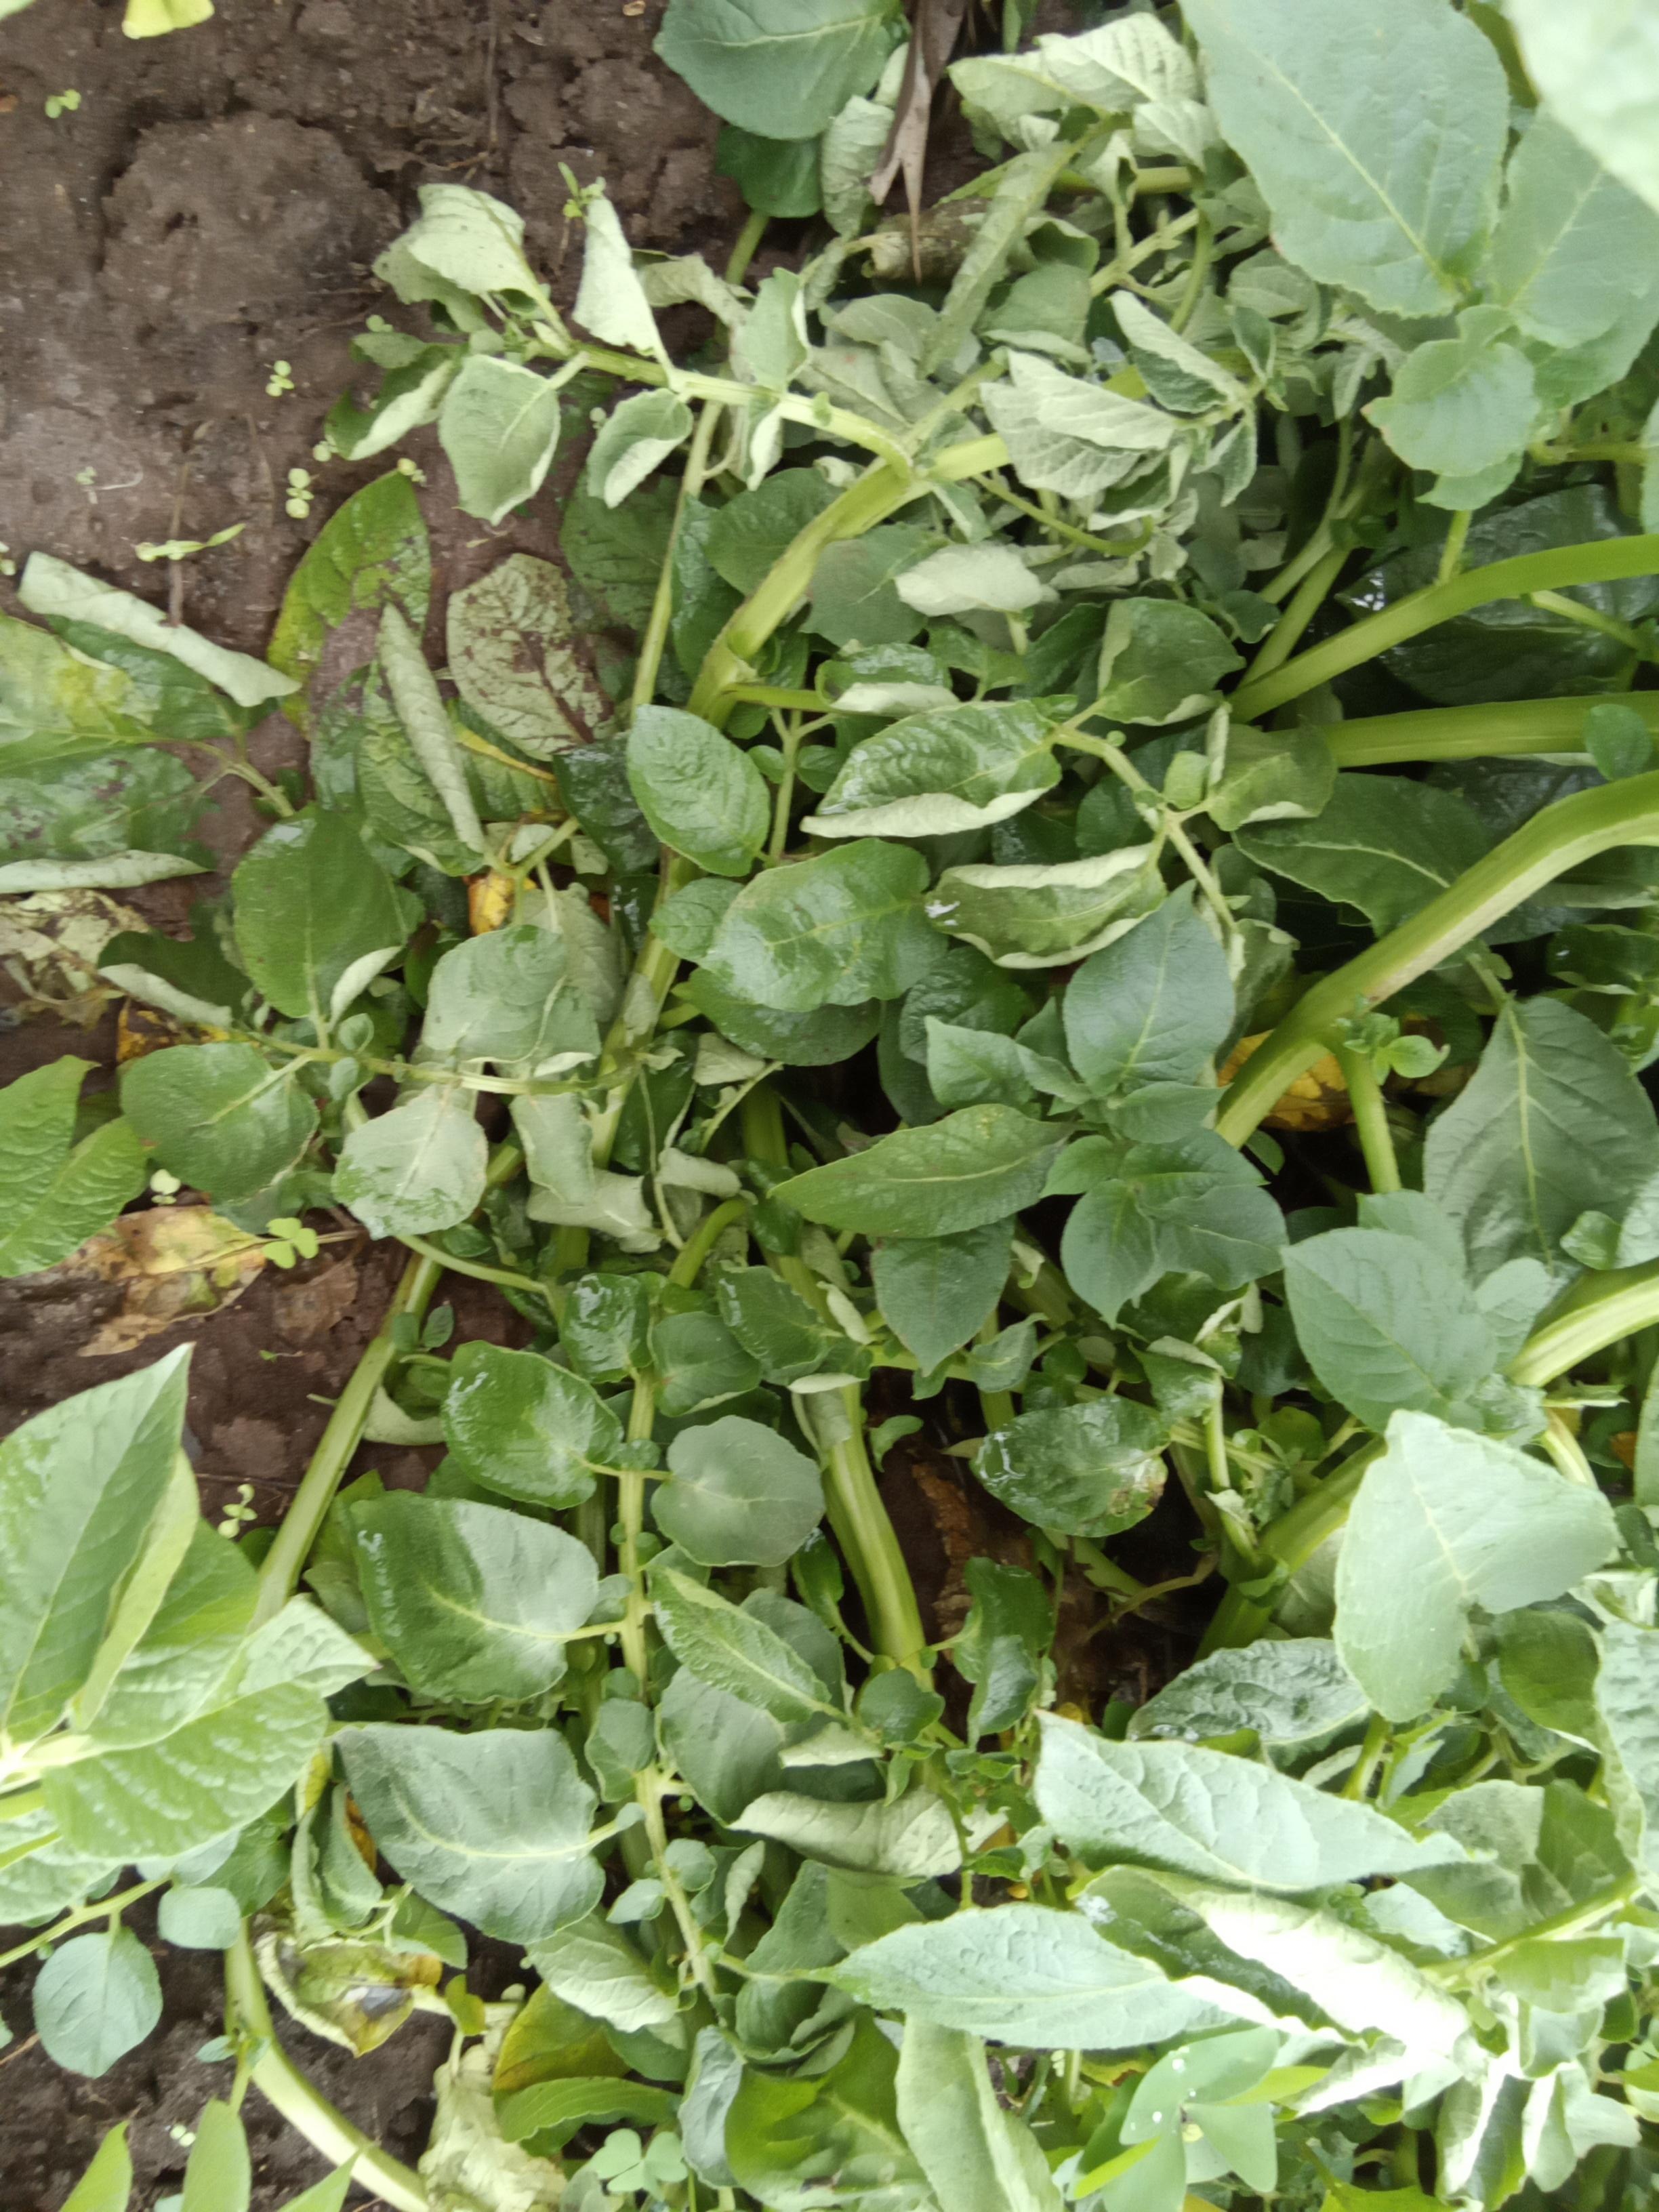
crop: potato
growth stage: flowering
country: Kenya
